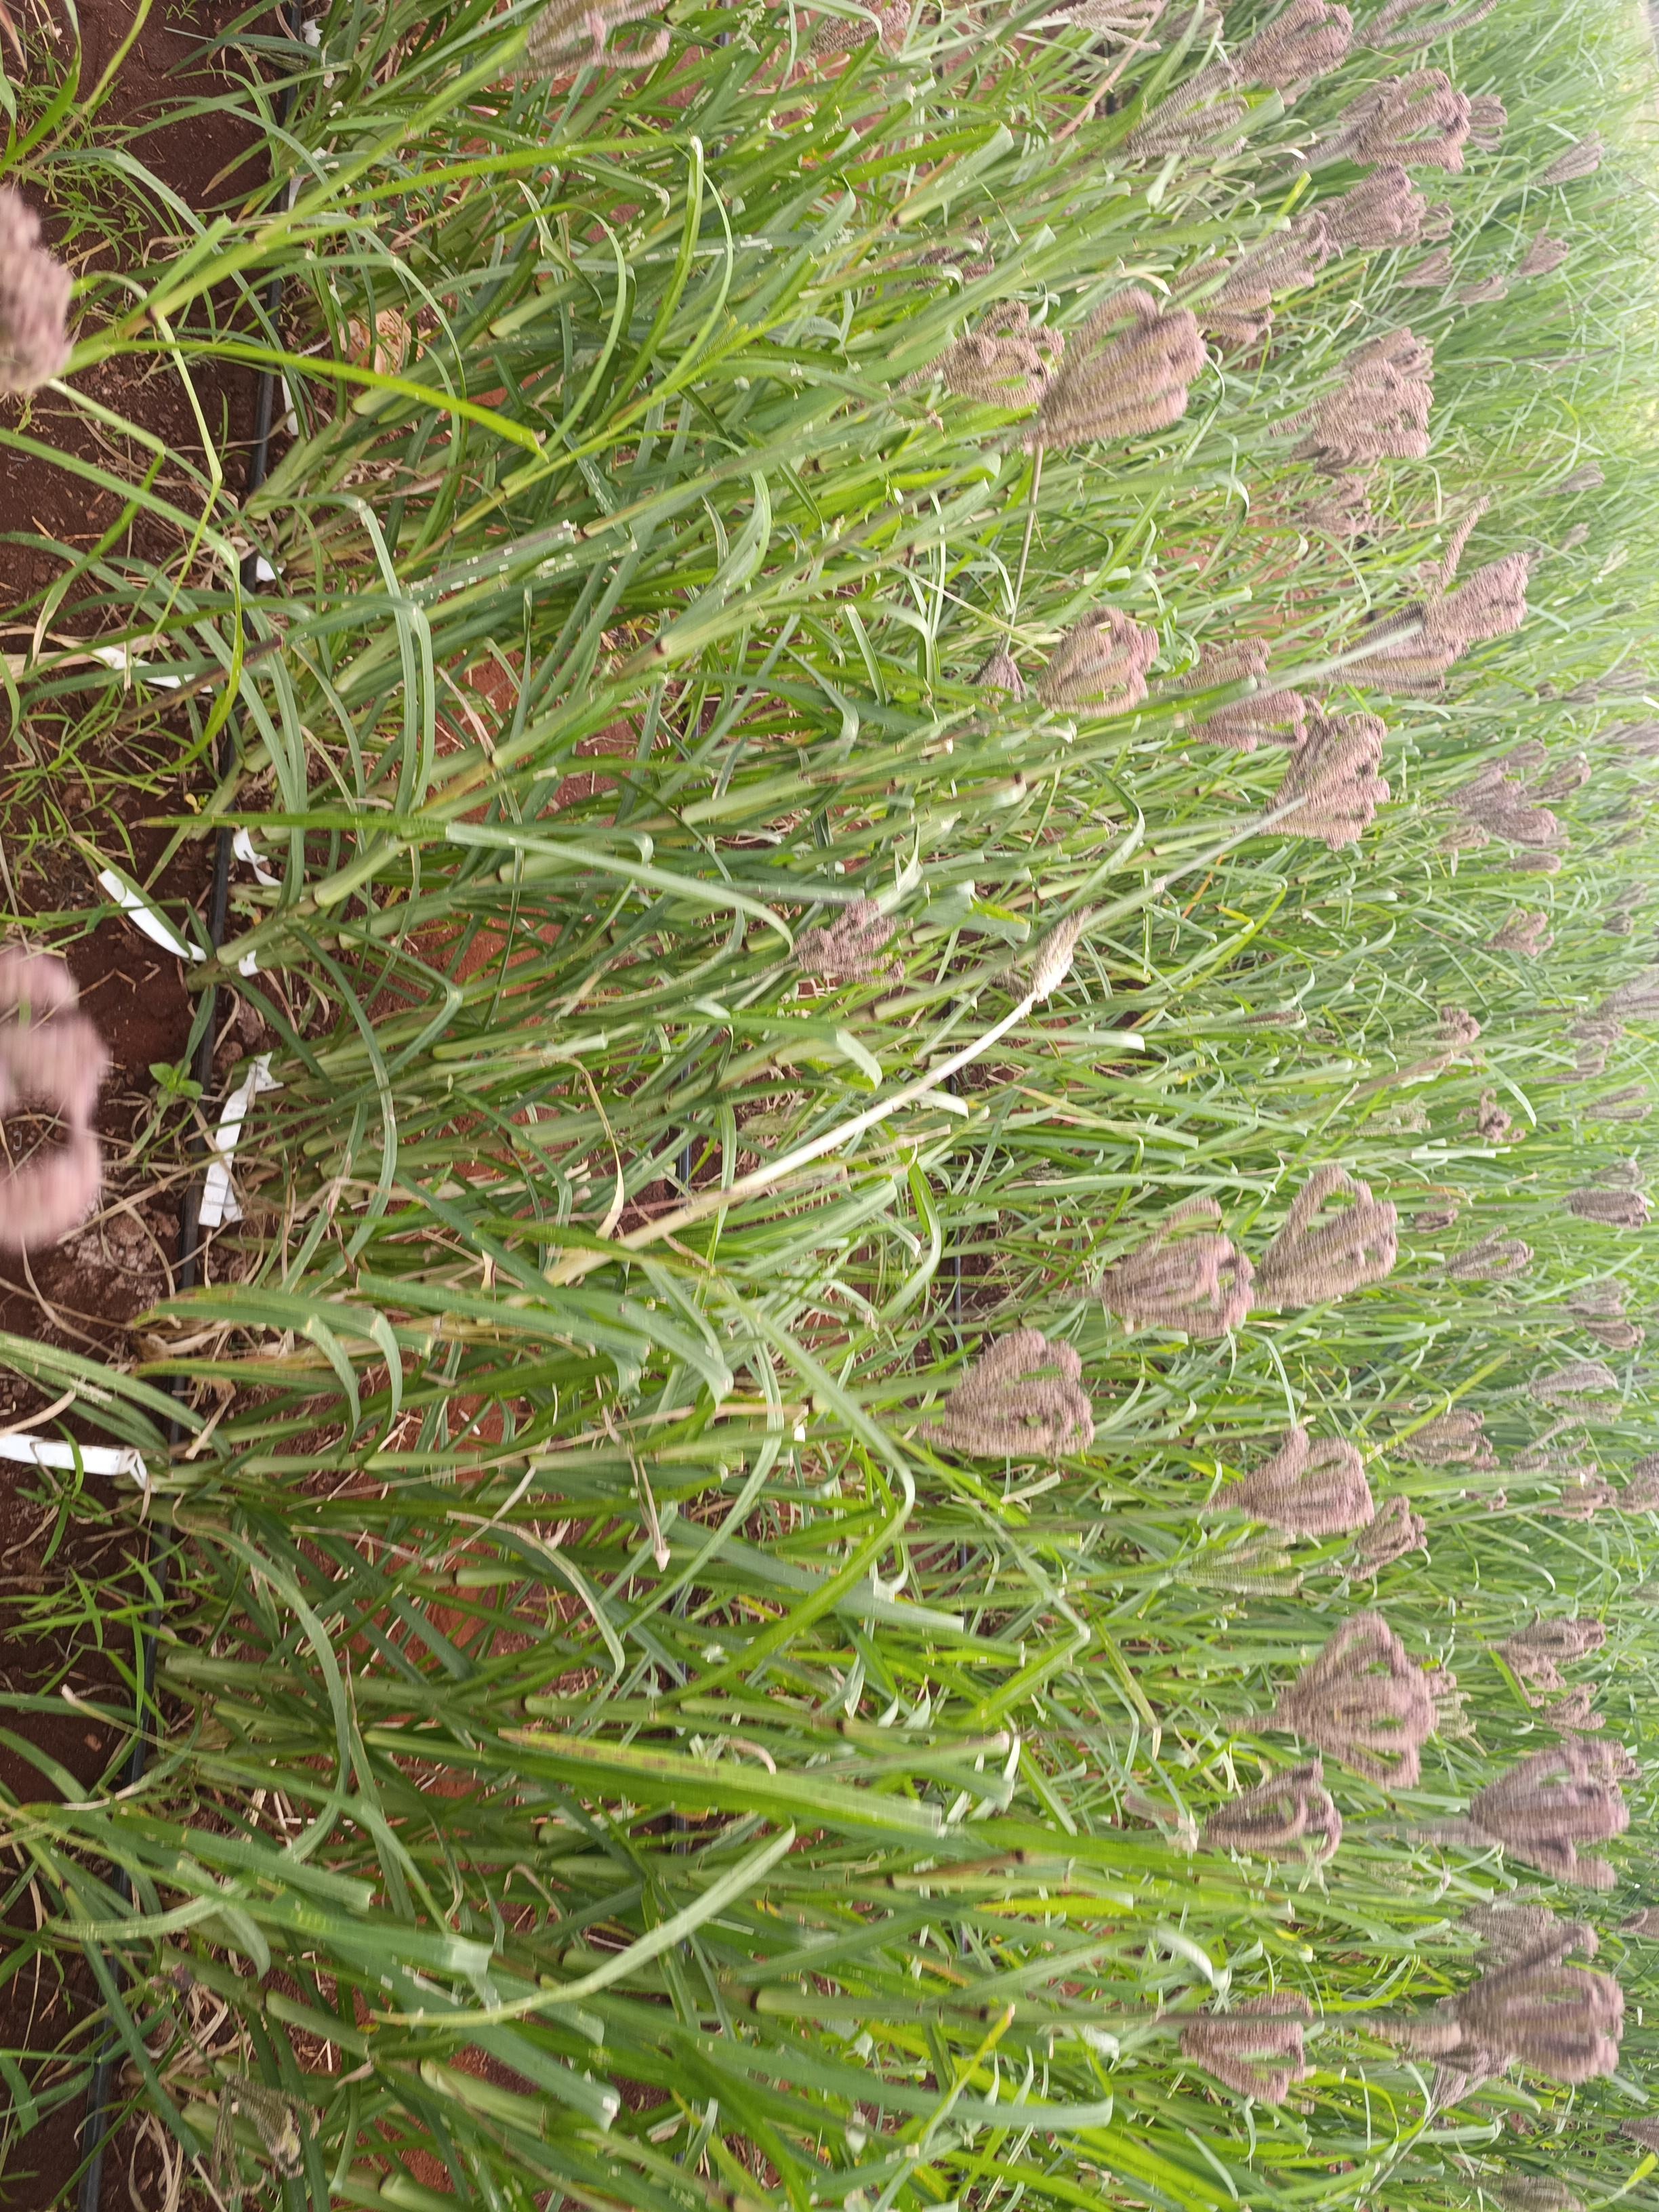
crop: finger millet
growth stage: filling grain
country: Kenya
